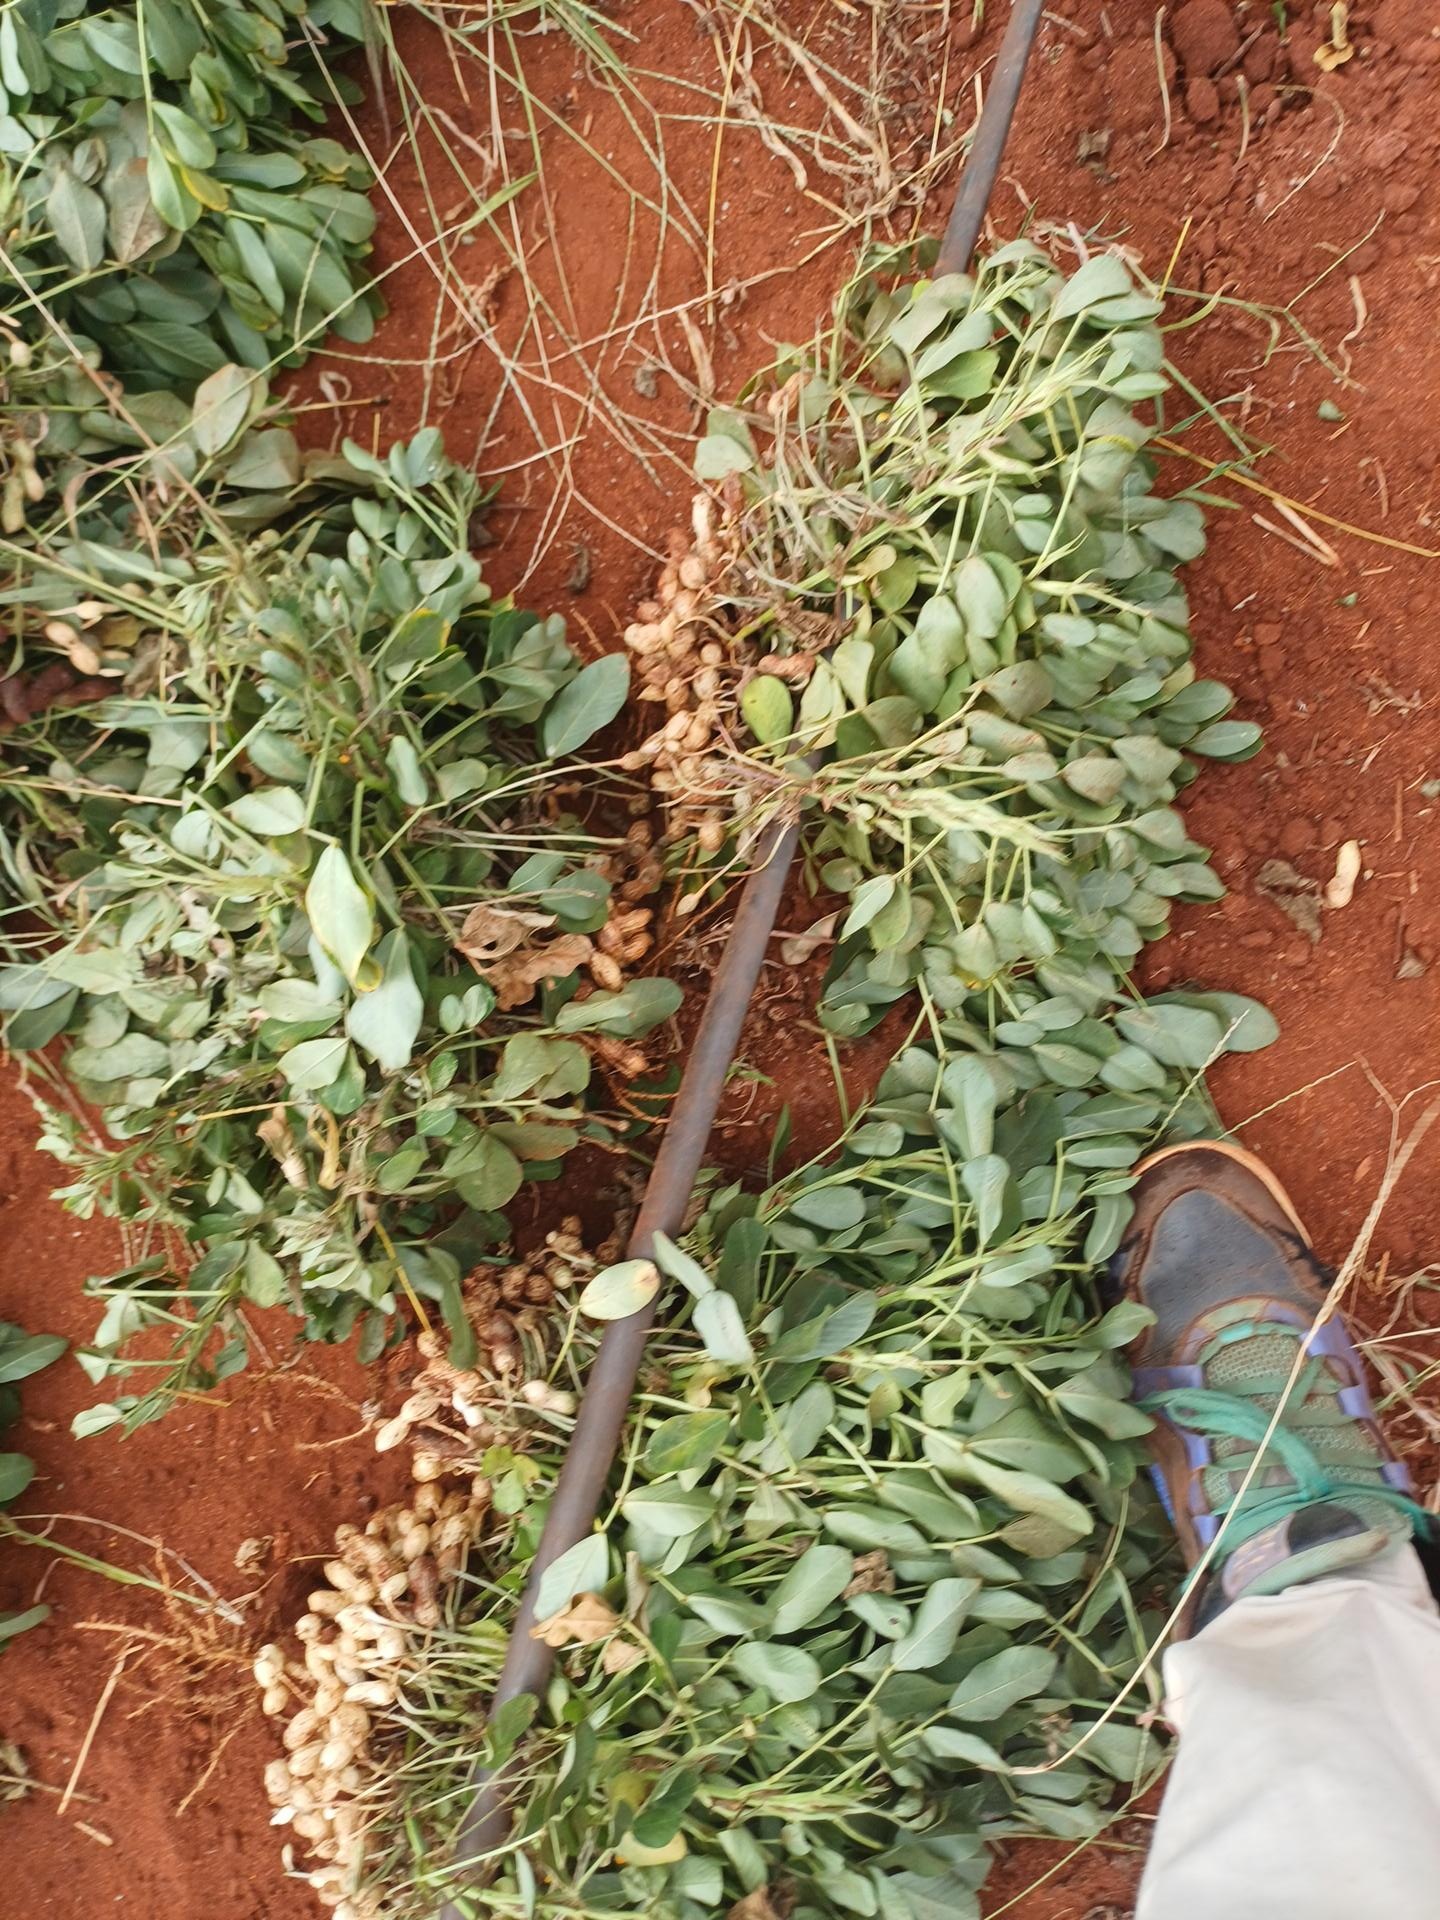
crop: groundnut
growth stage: harvest
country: Kenya
